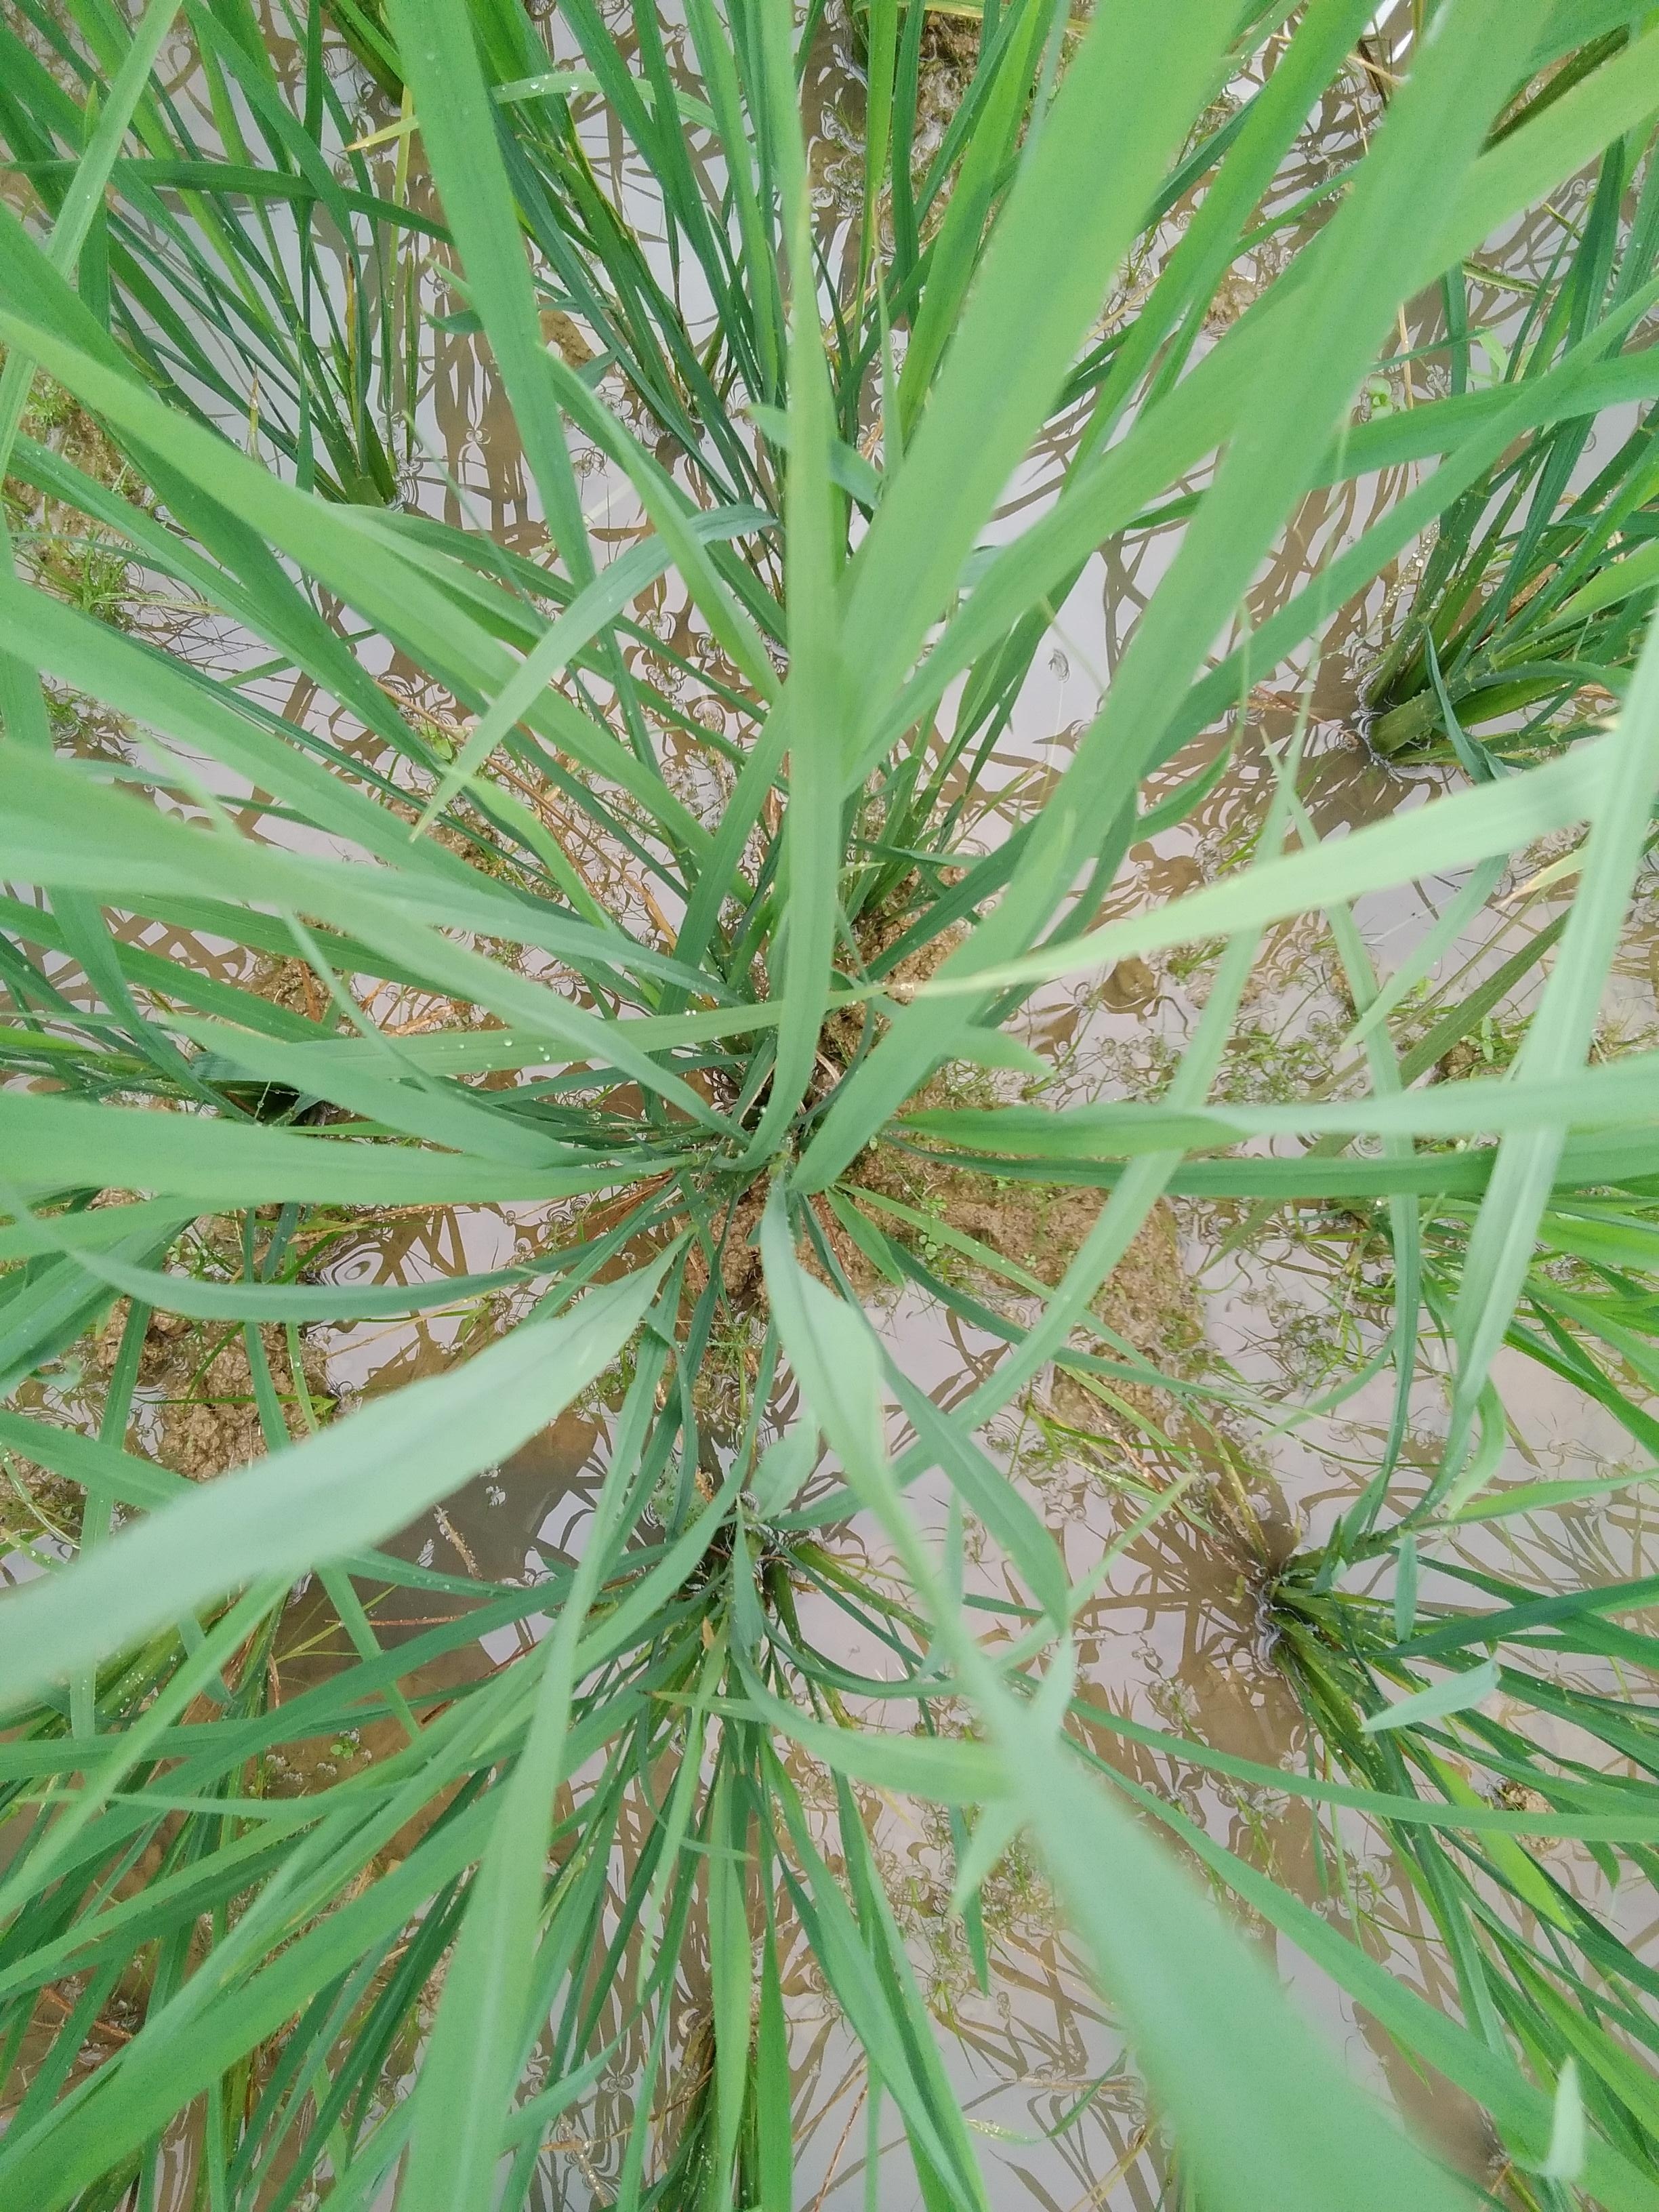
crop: rice
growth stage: vegetative
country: Nigeria
